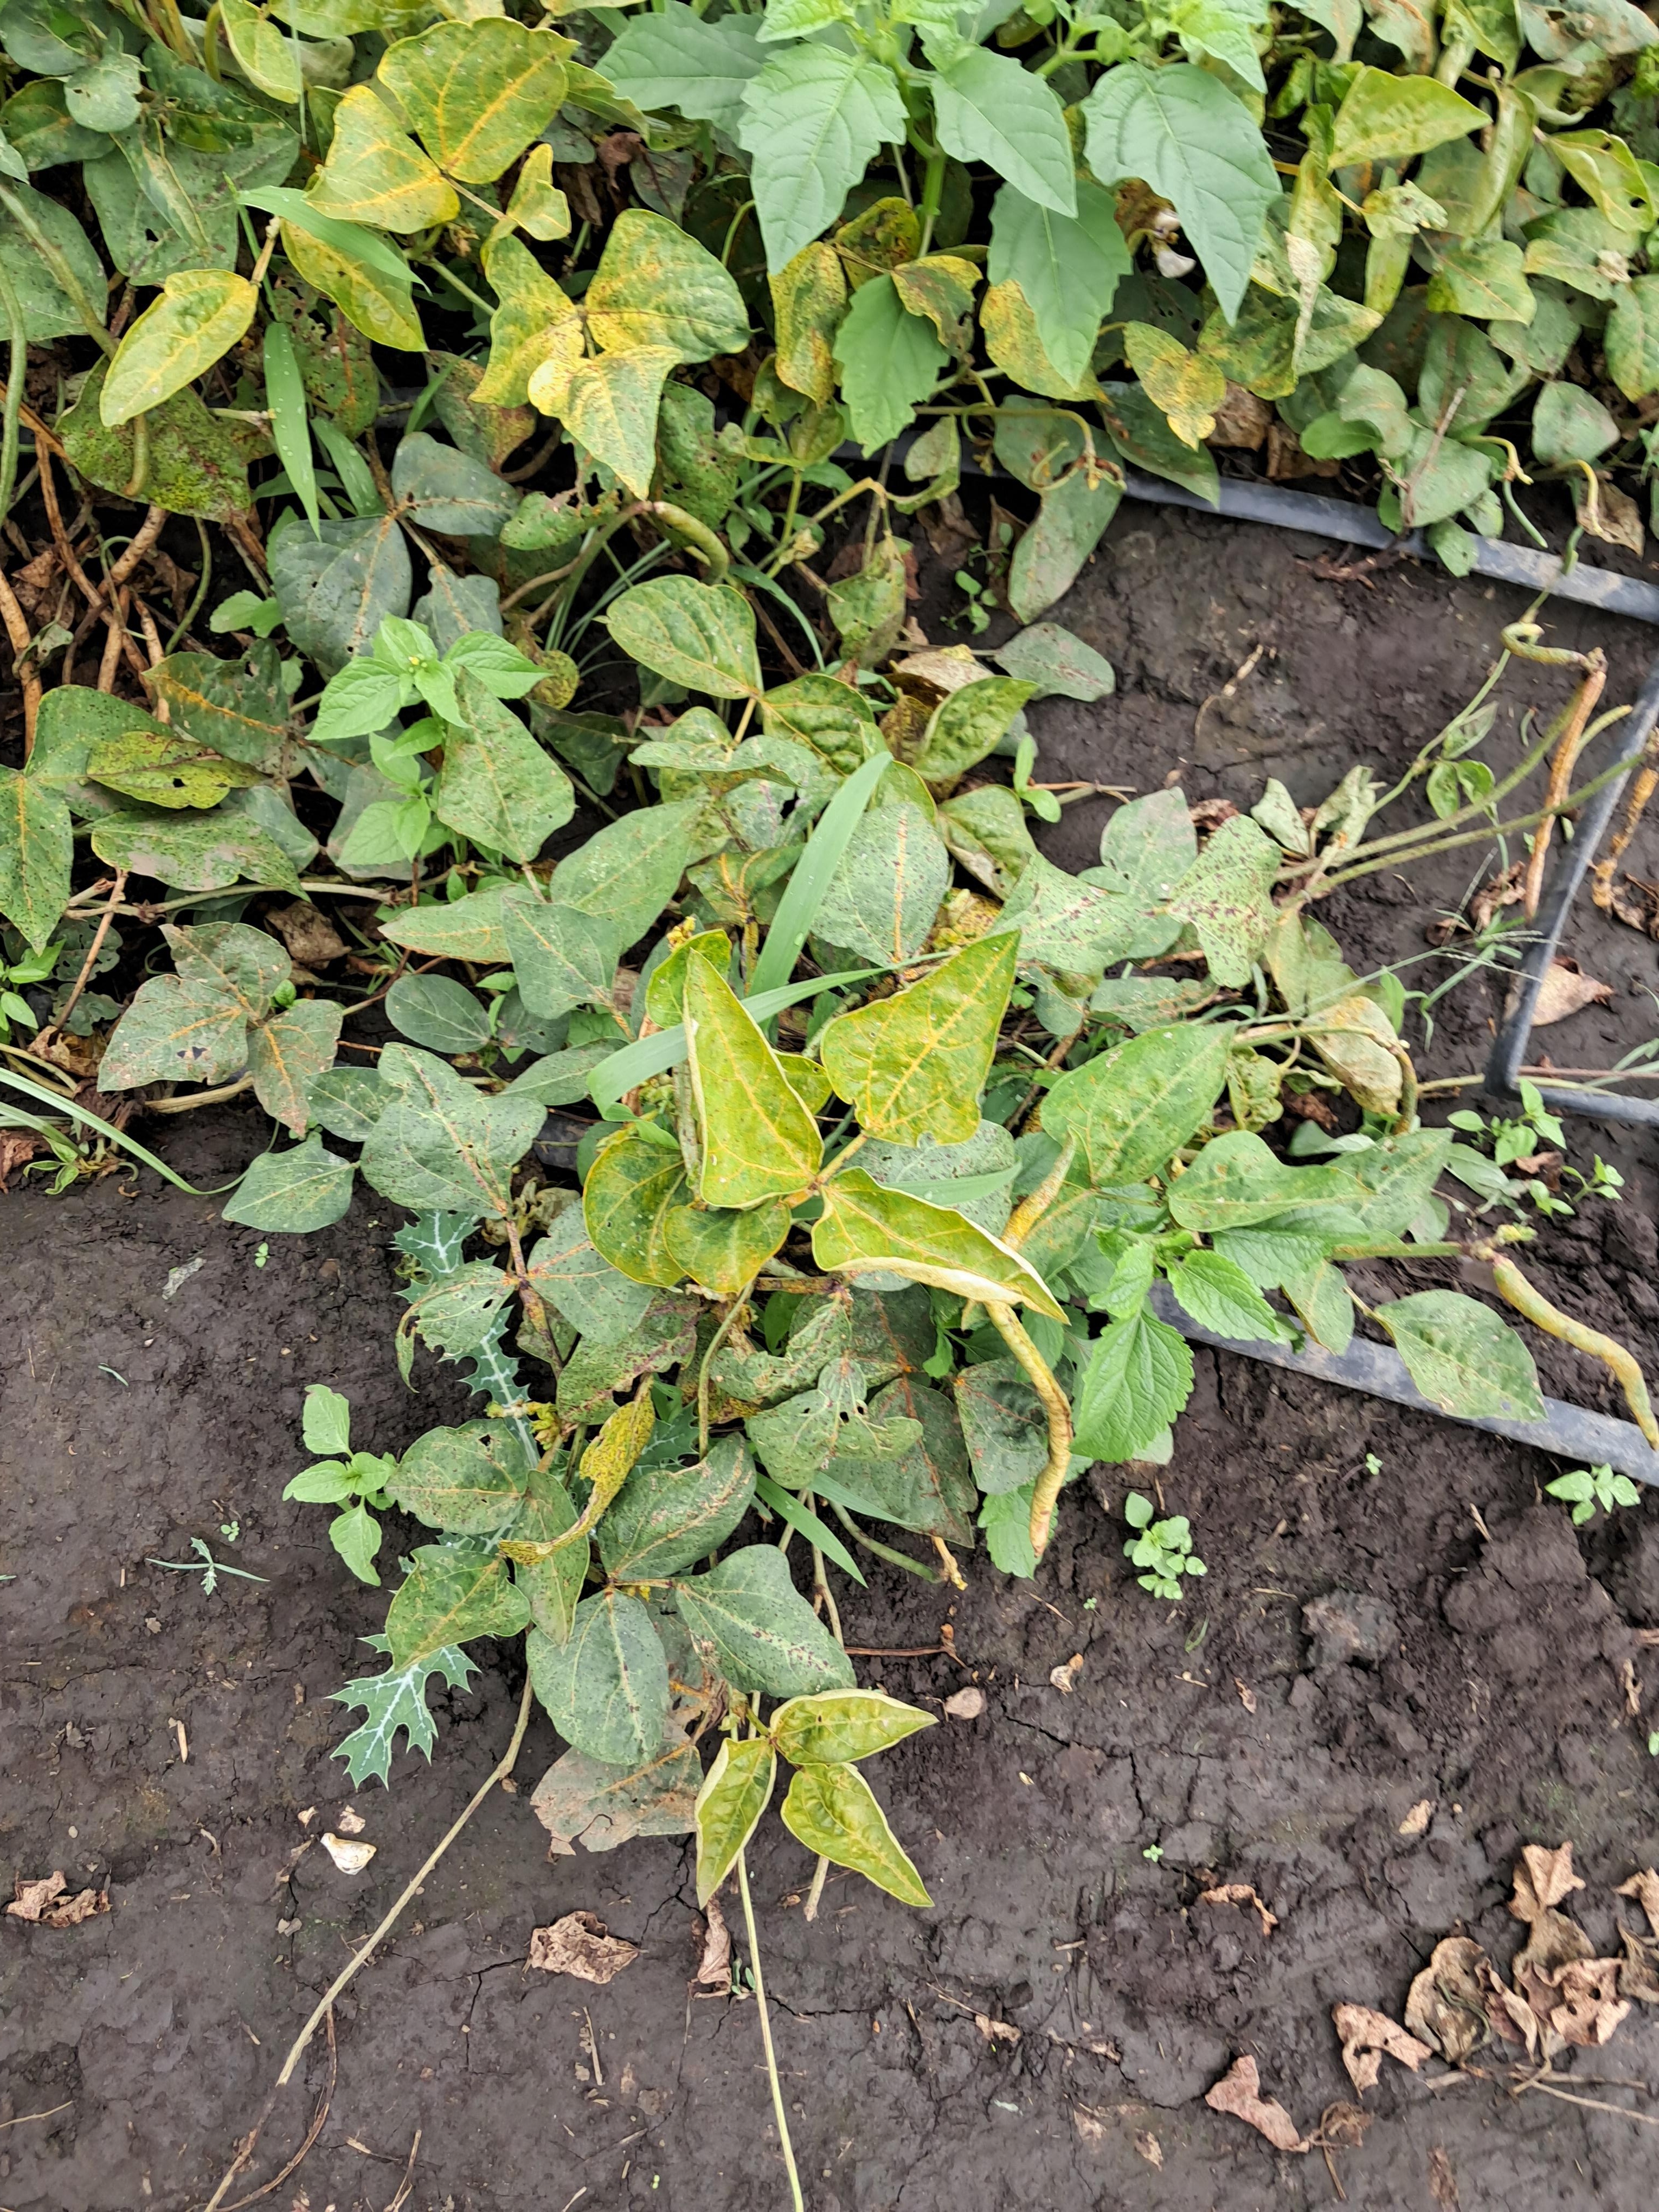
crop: cowpea
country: Tanzania
